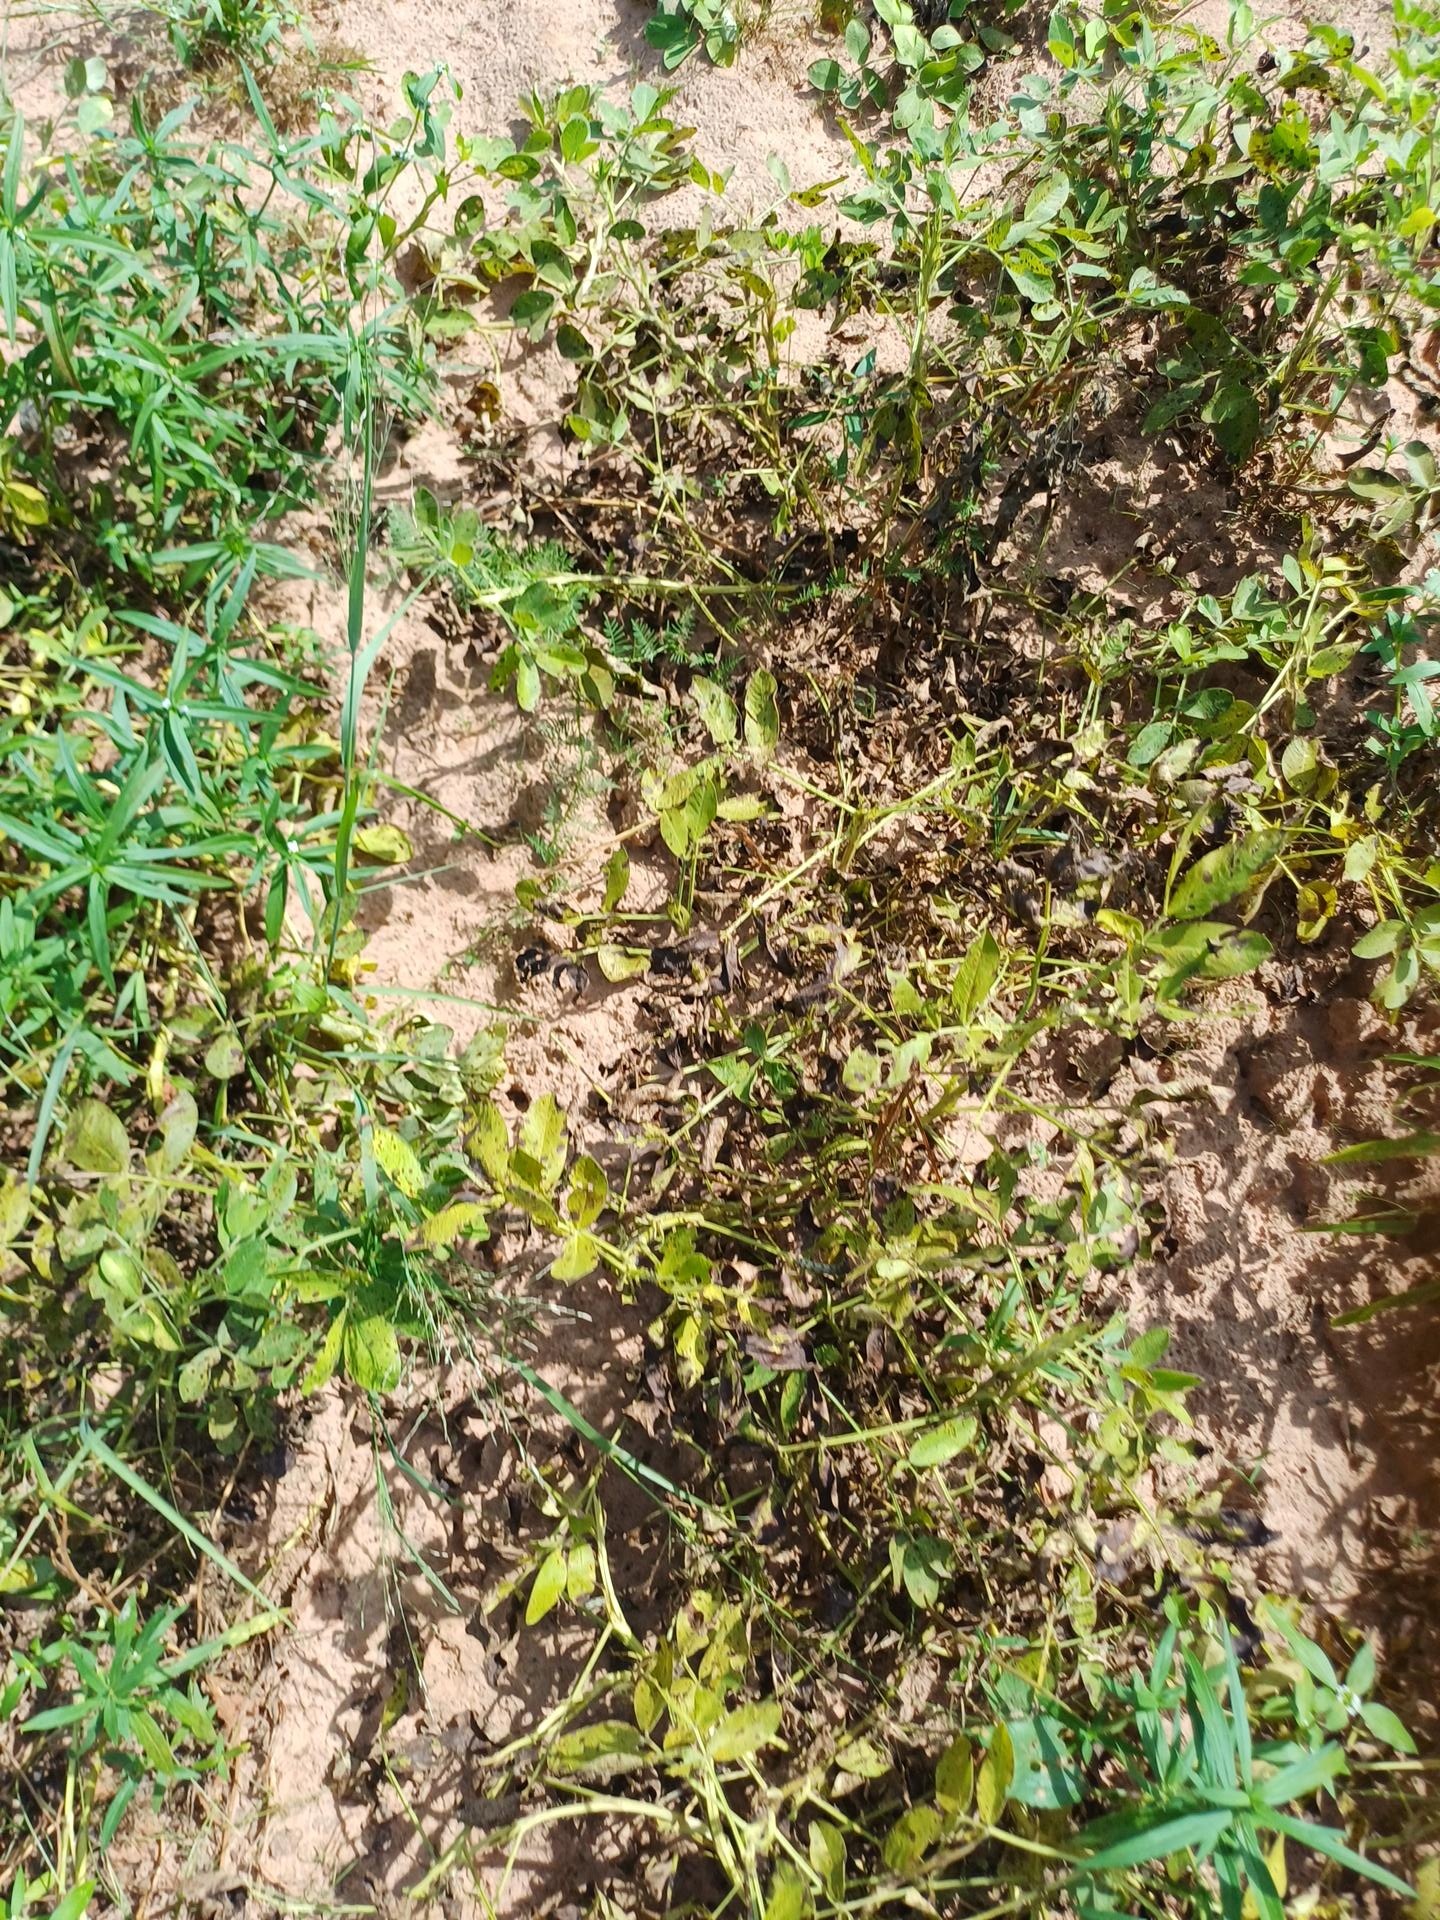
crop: groundnut
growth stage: flowering
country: Senegal
